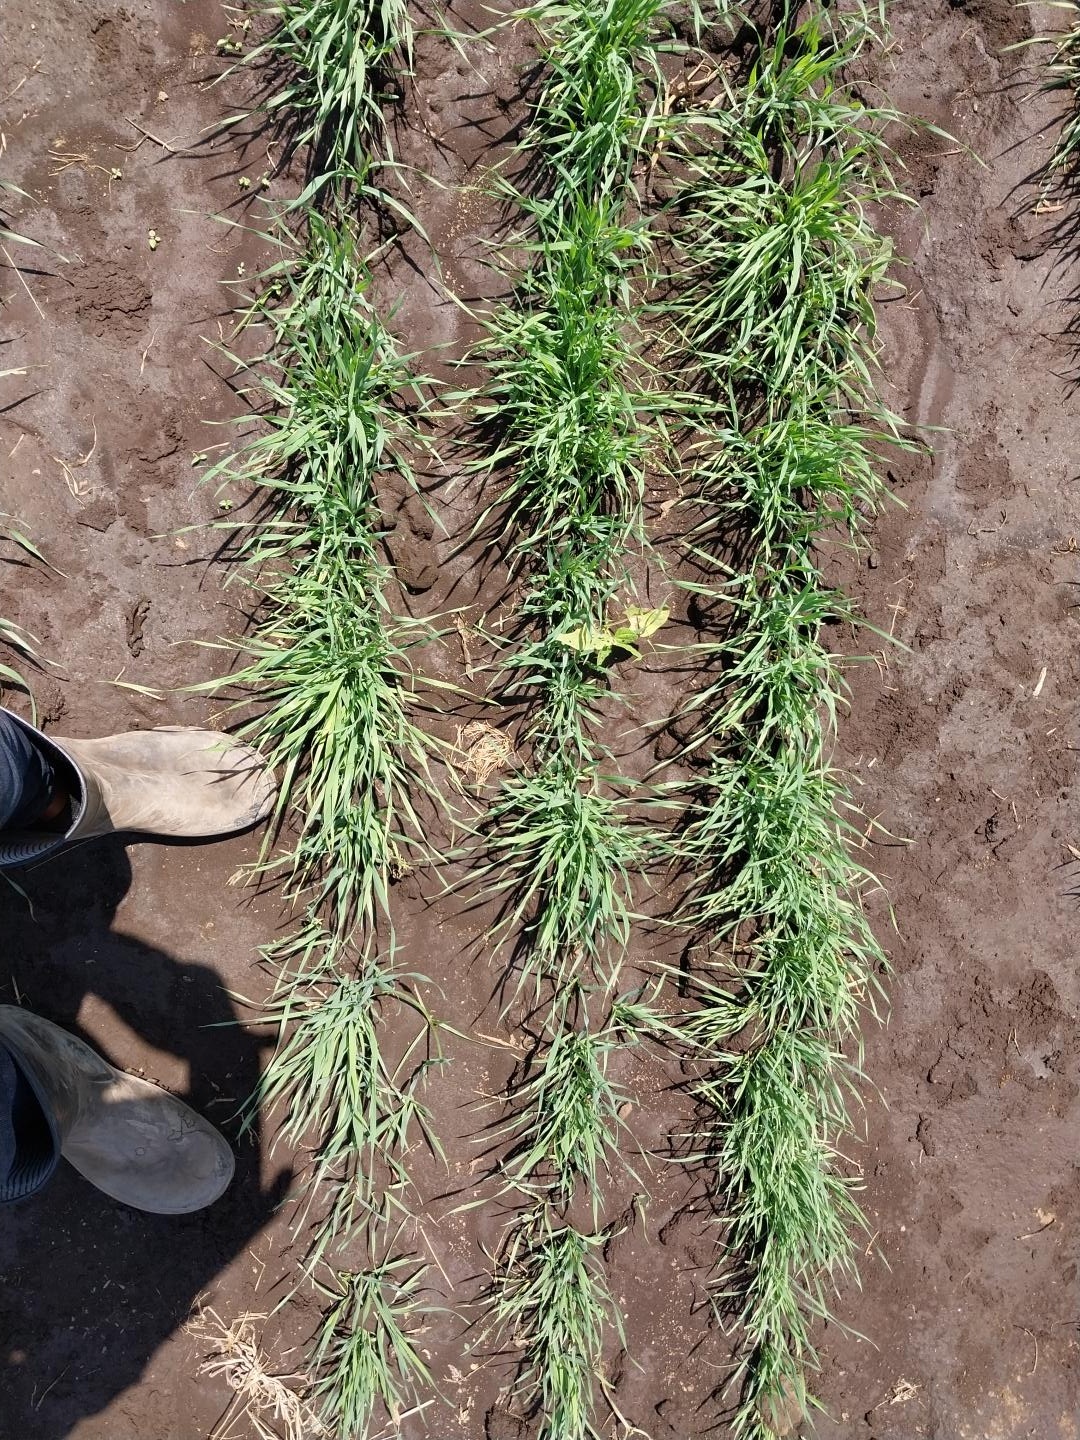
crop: wheat
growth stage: vegetative
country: Tanzania
